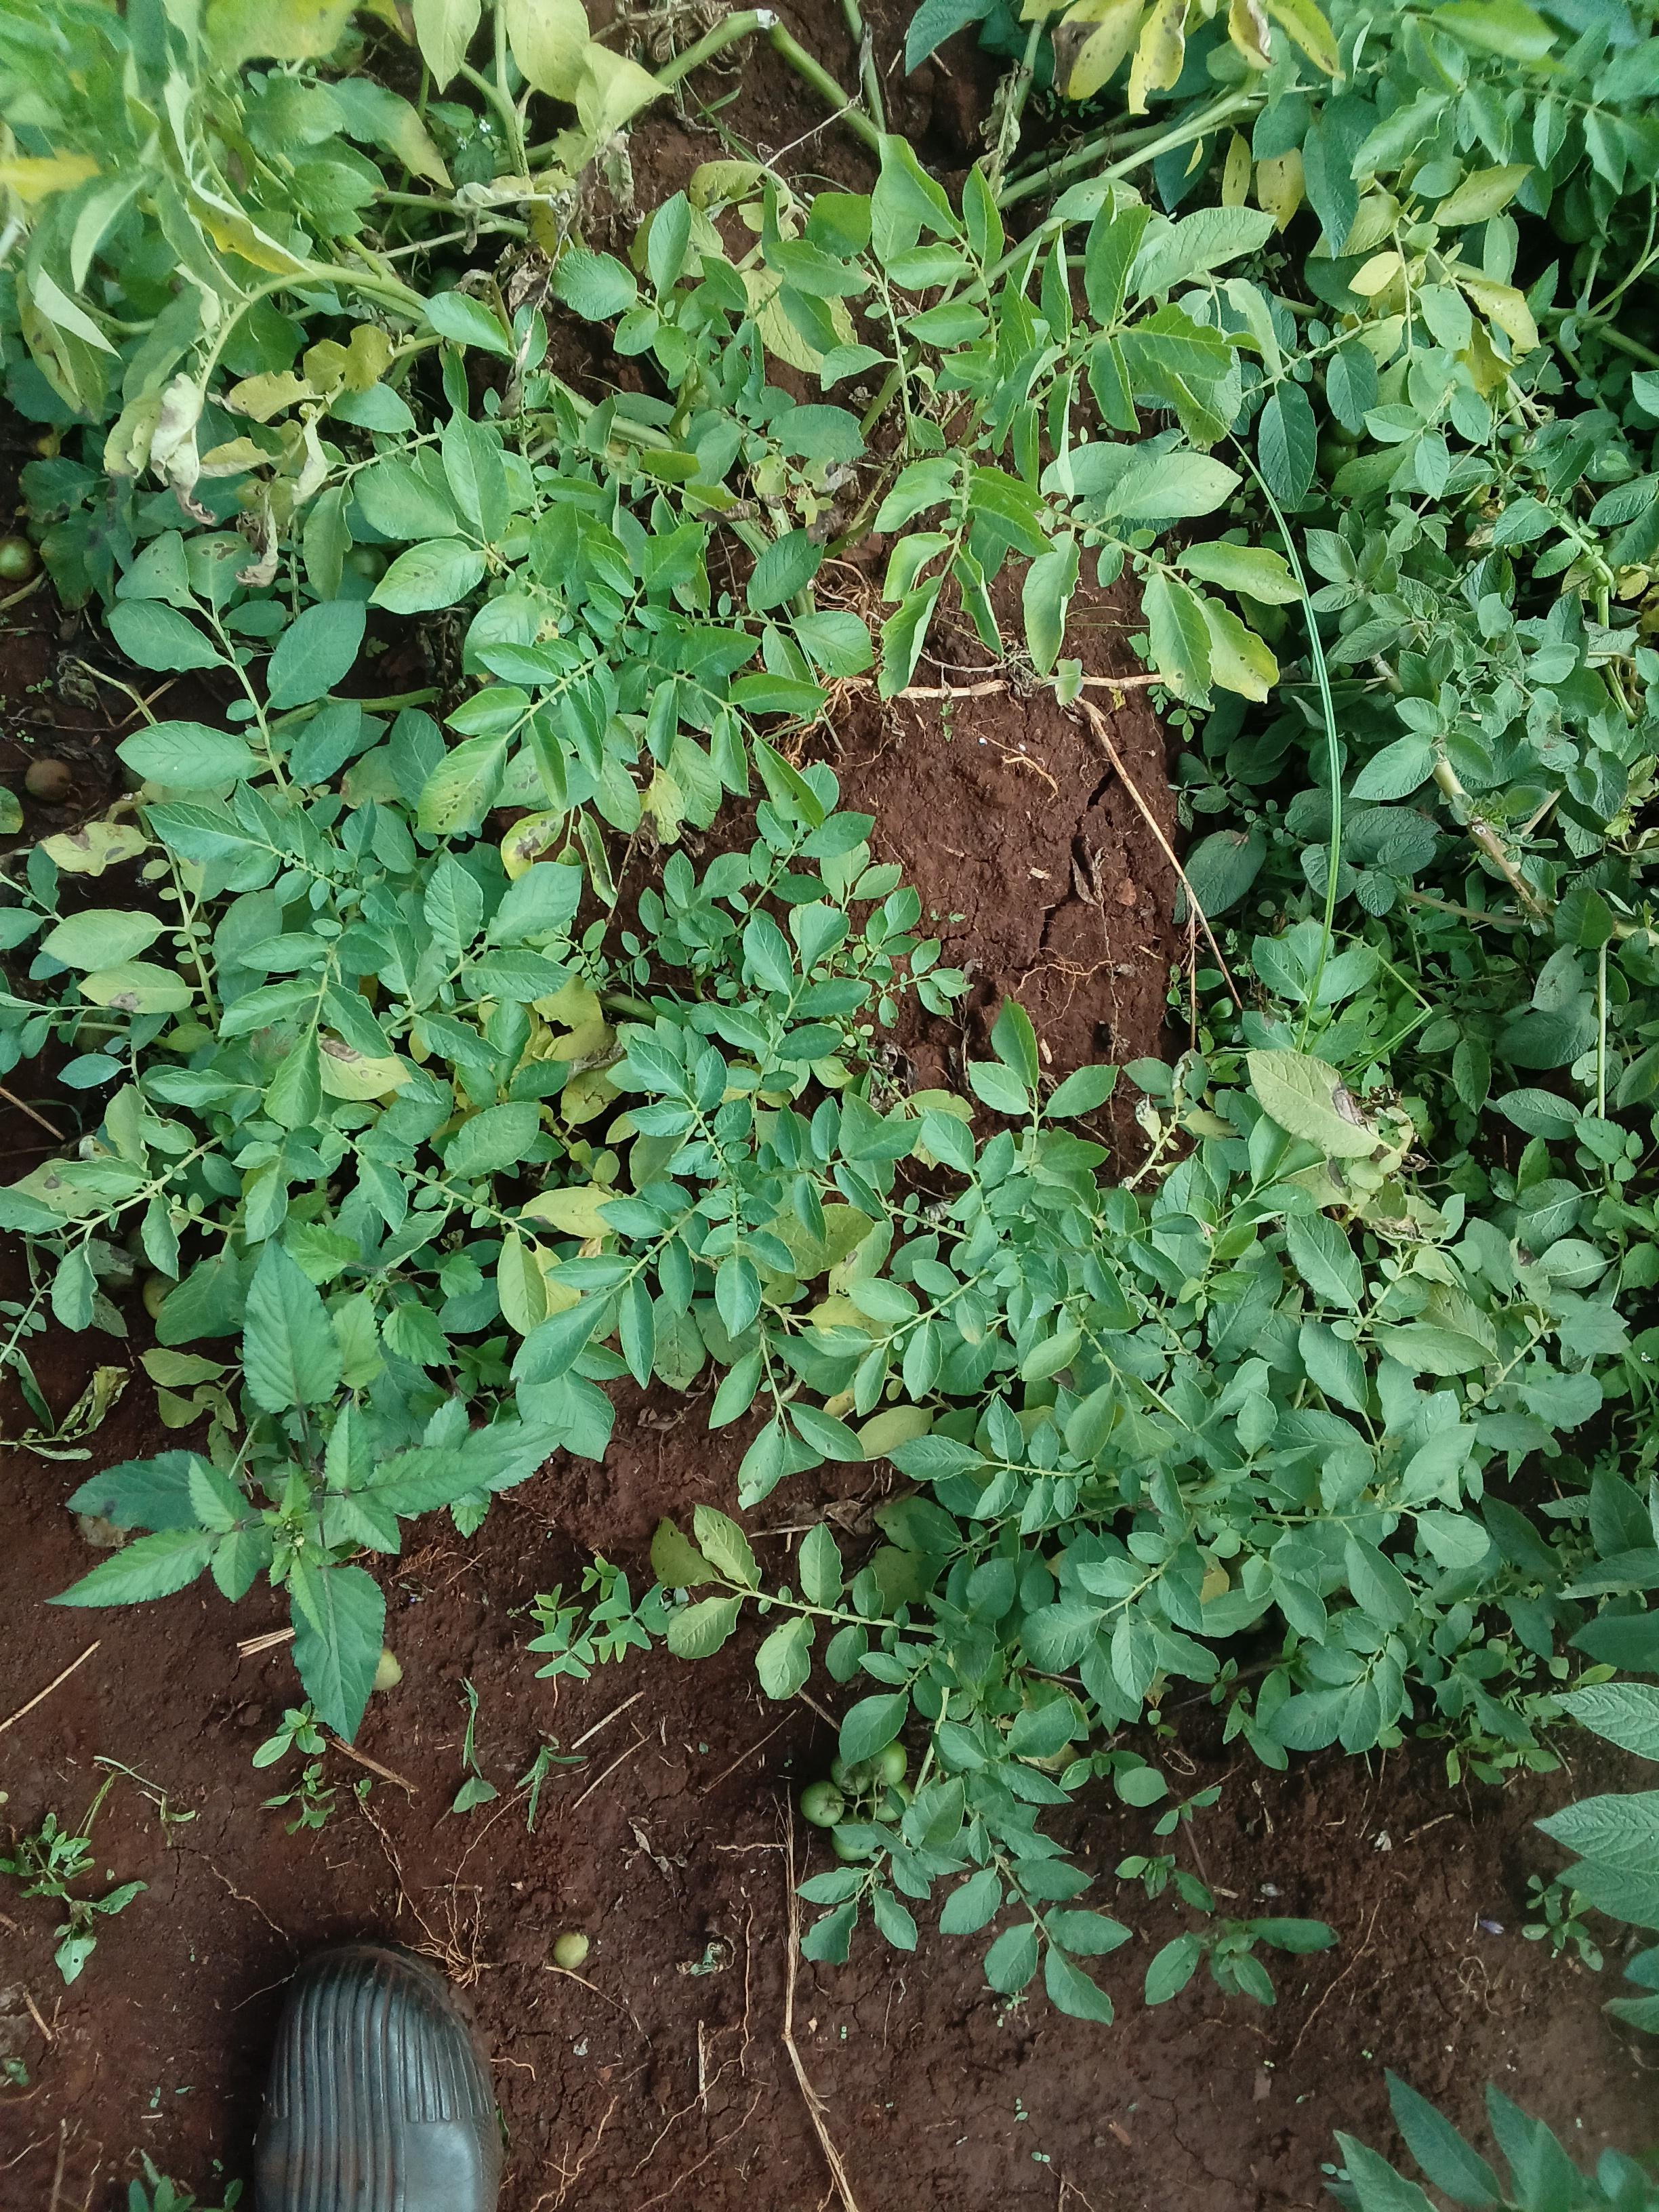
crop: potato
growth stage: harvest maturity
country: Kenya
